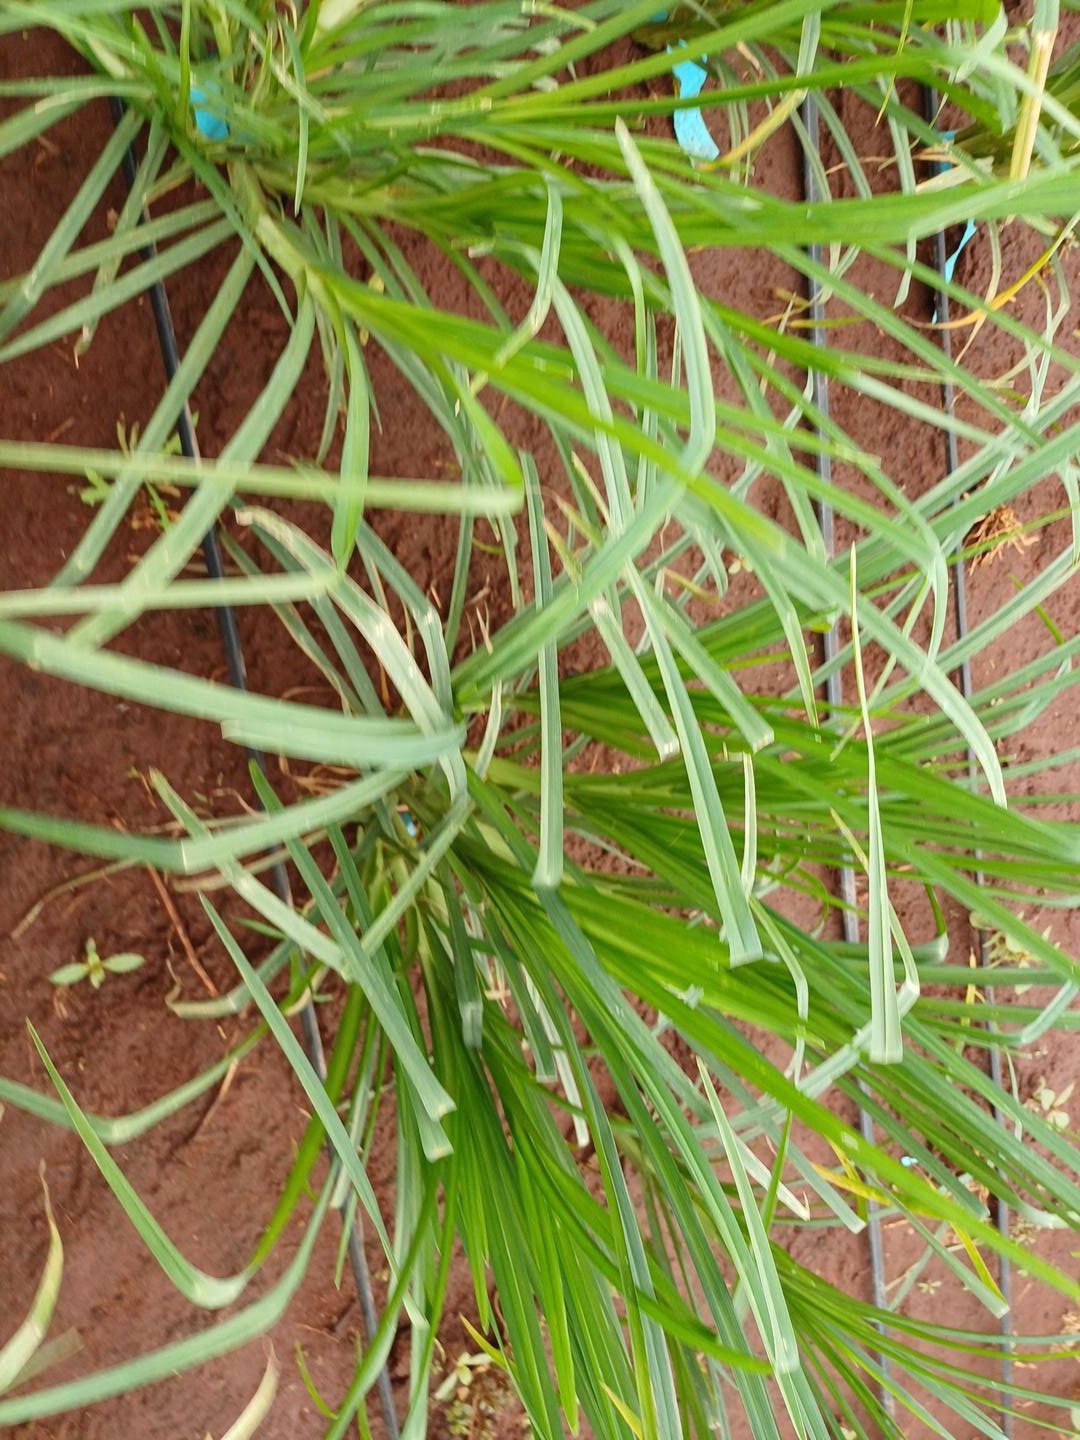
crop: finger millet
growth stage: vegetative
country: Kenya
